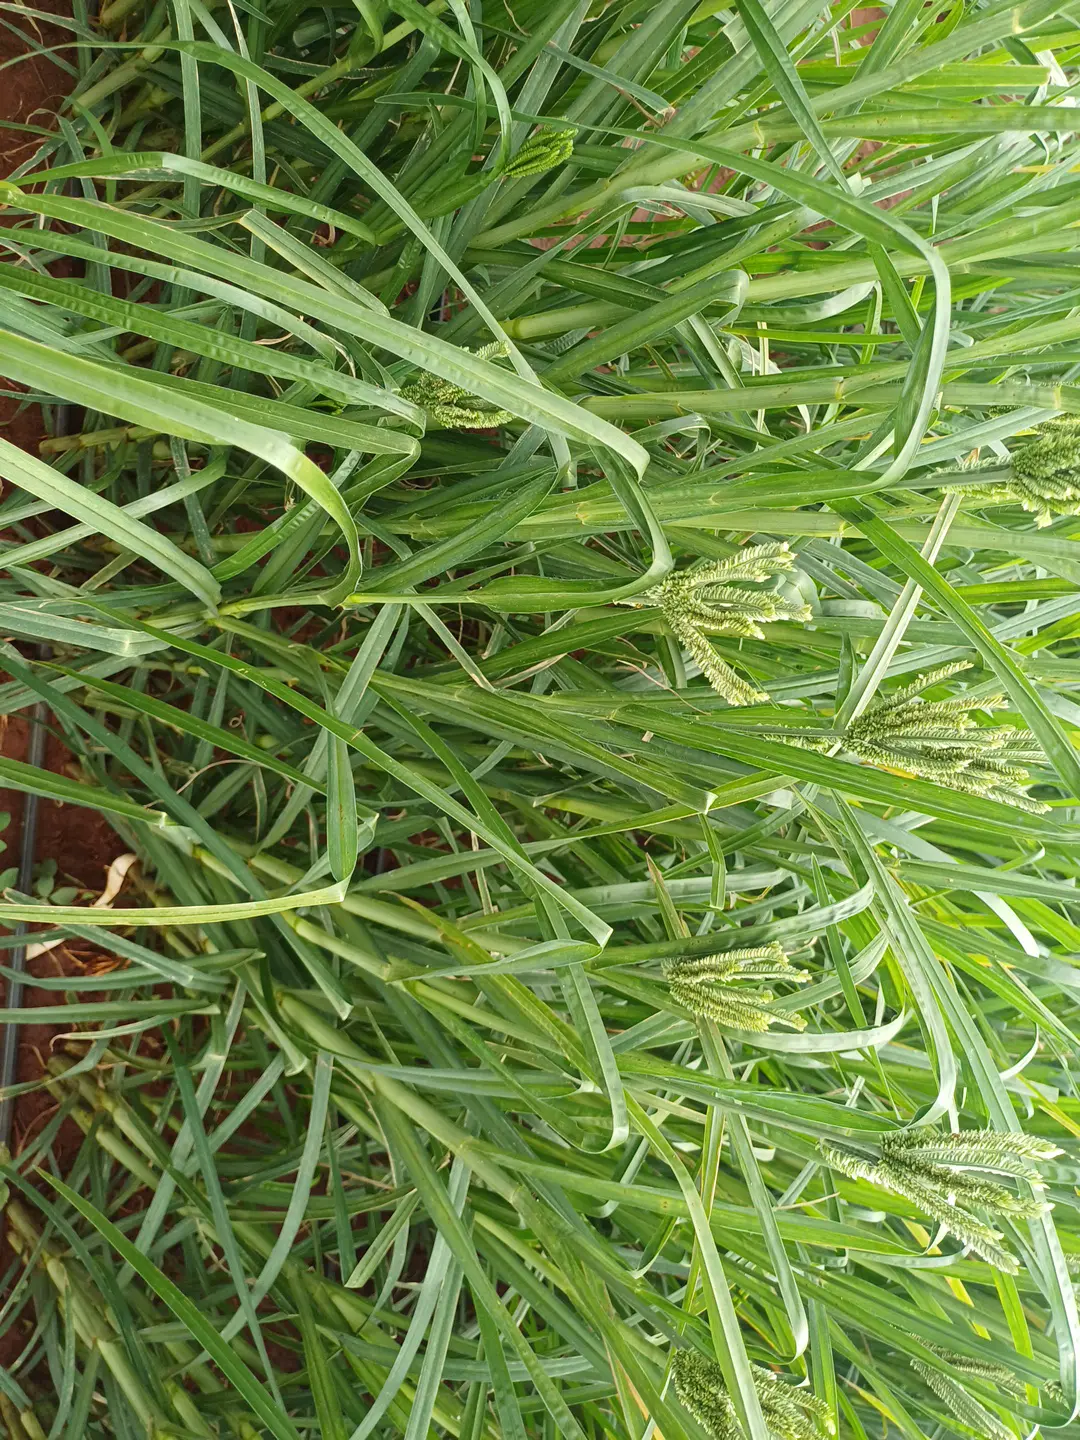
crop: finger millet
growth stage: flowering
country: Kenya
